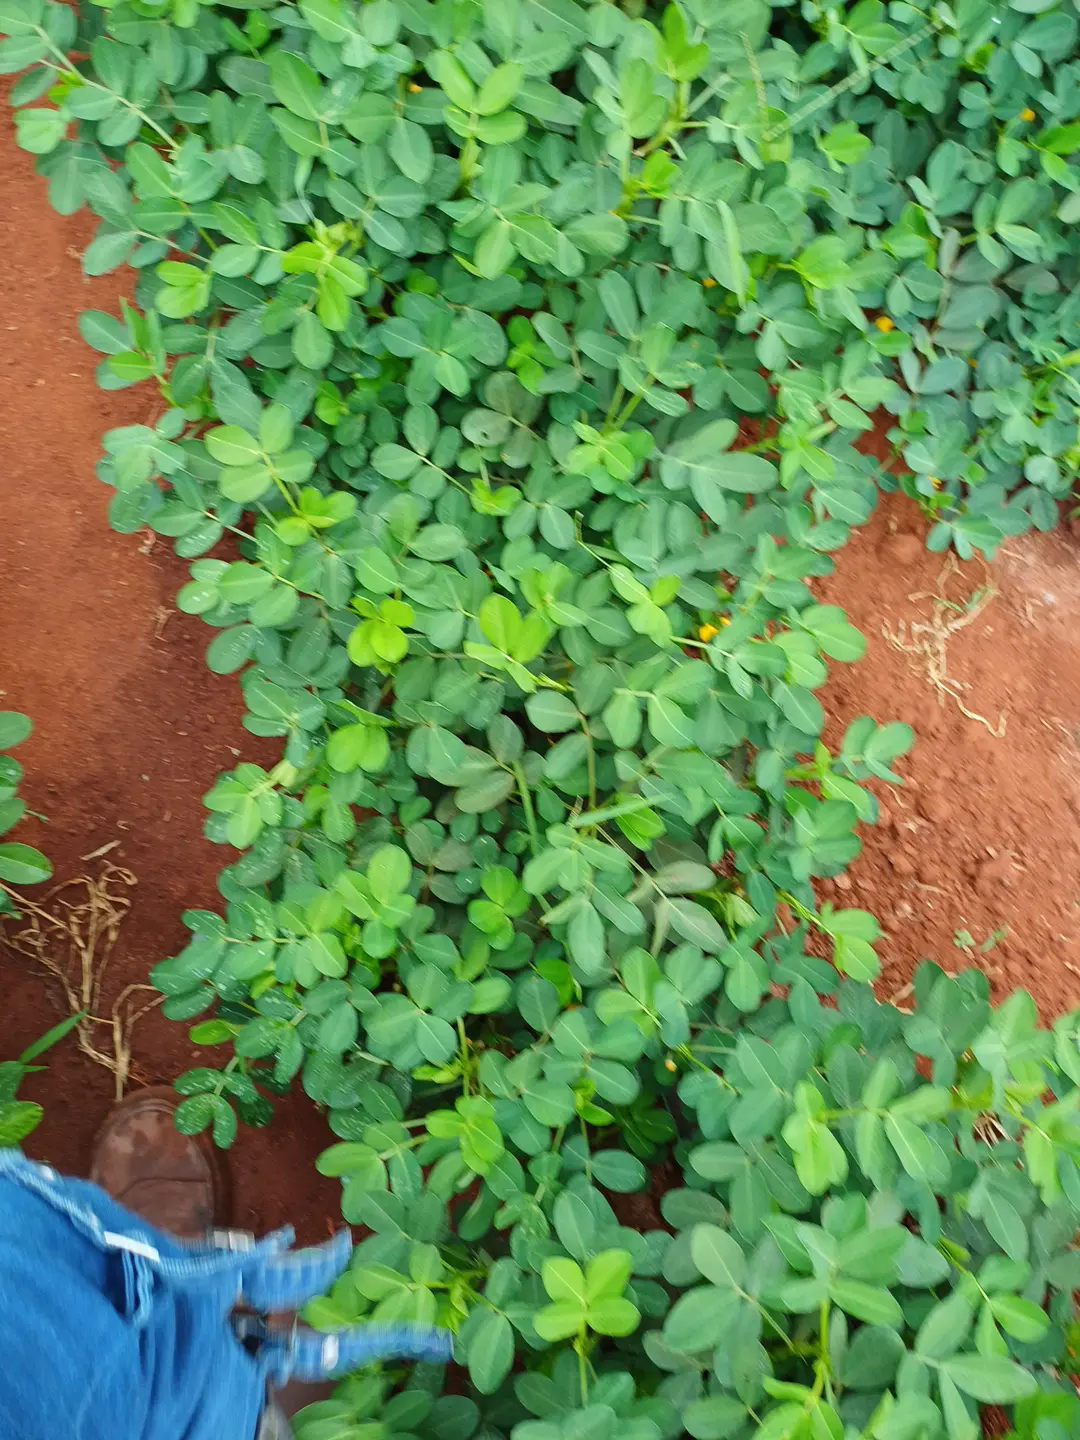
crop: groundnut
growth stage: flowering
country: Kenya
